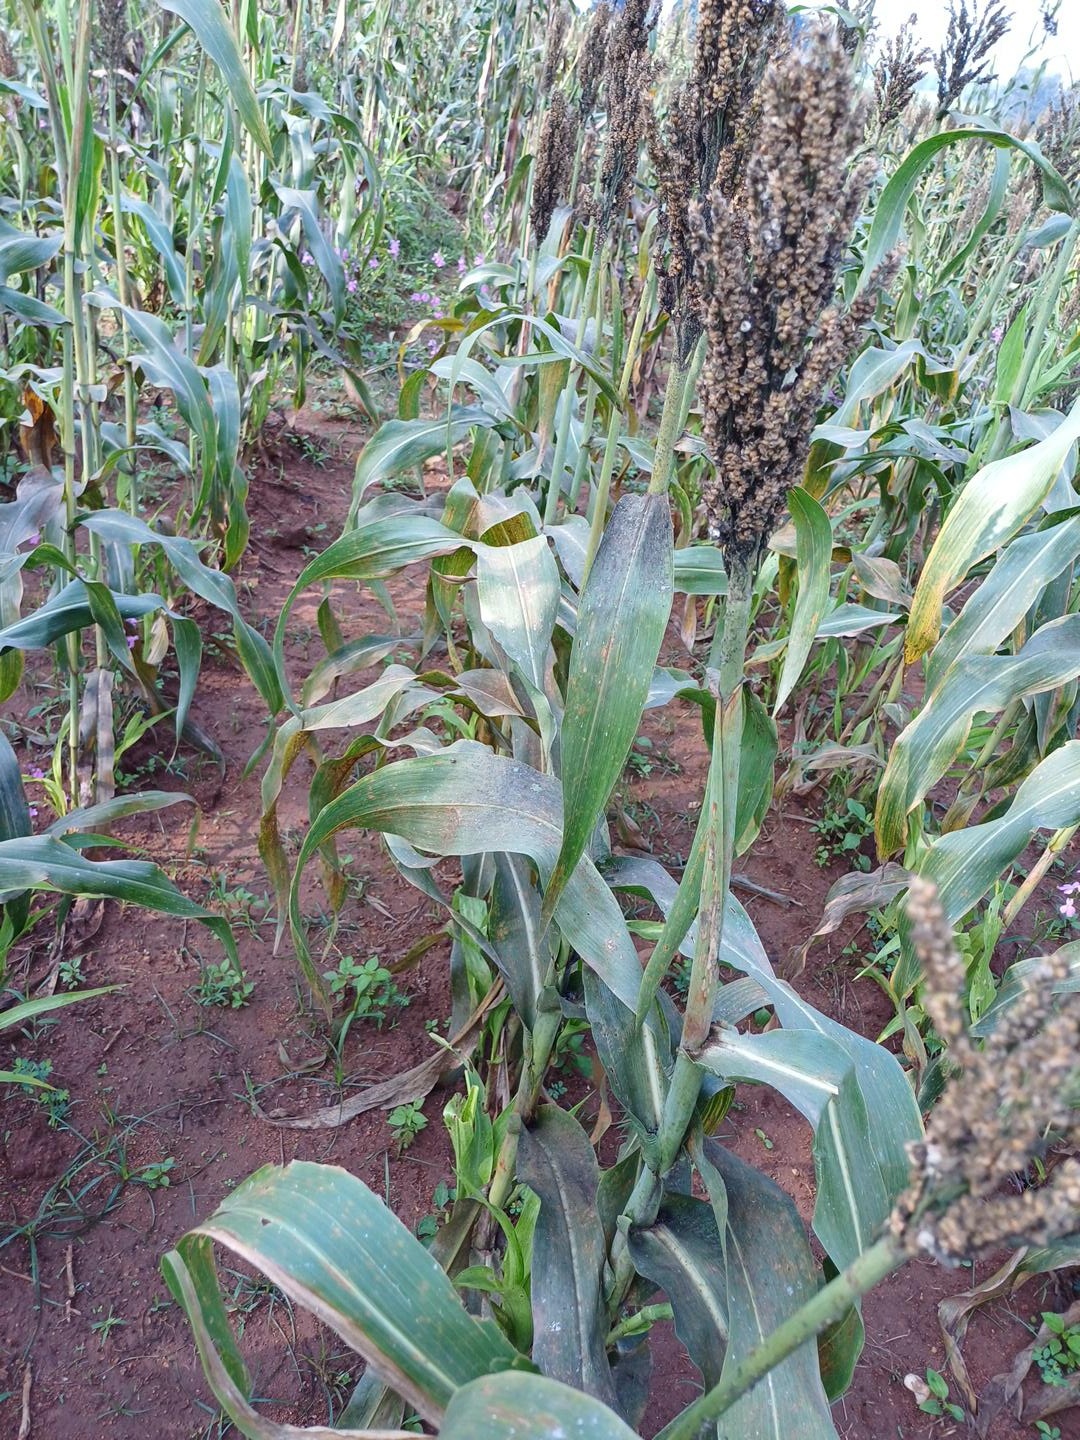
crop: sorghum
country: Kenya
